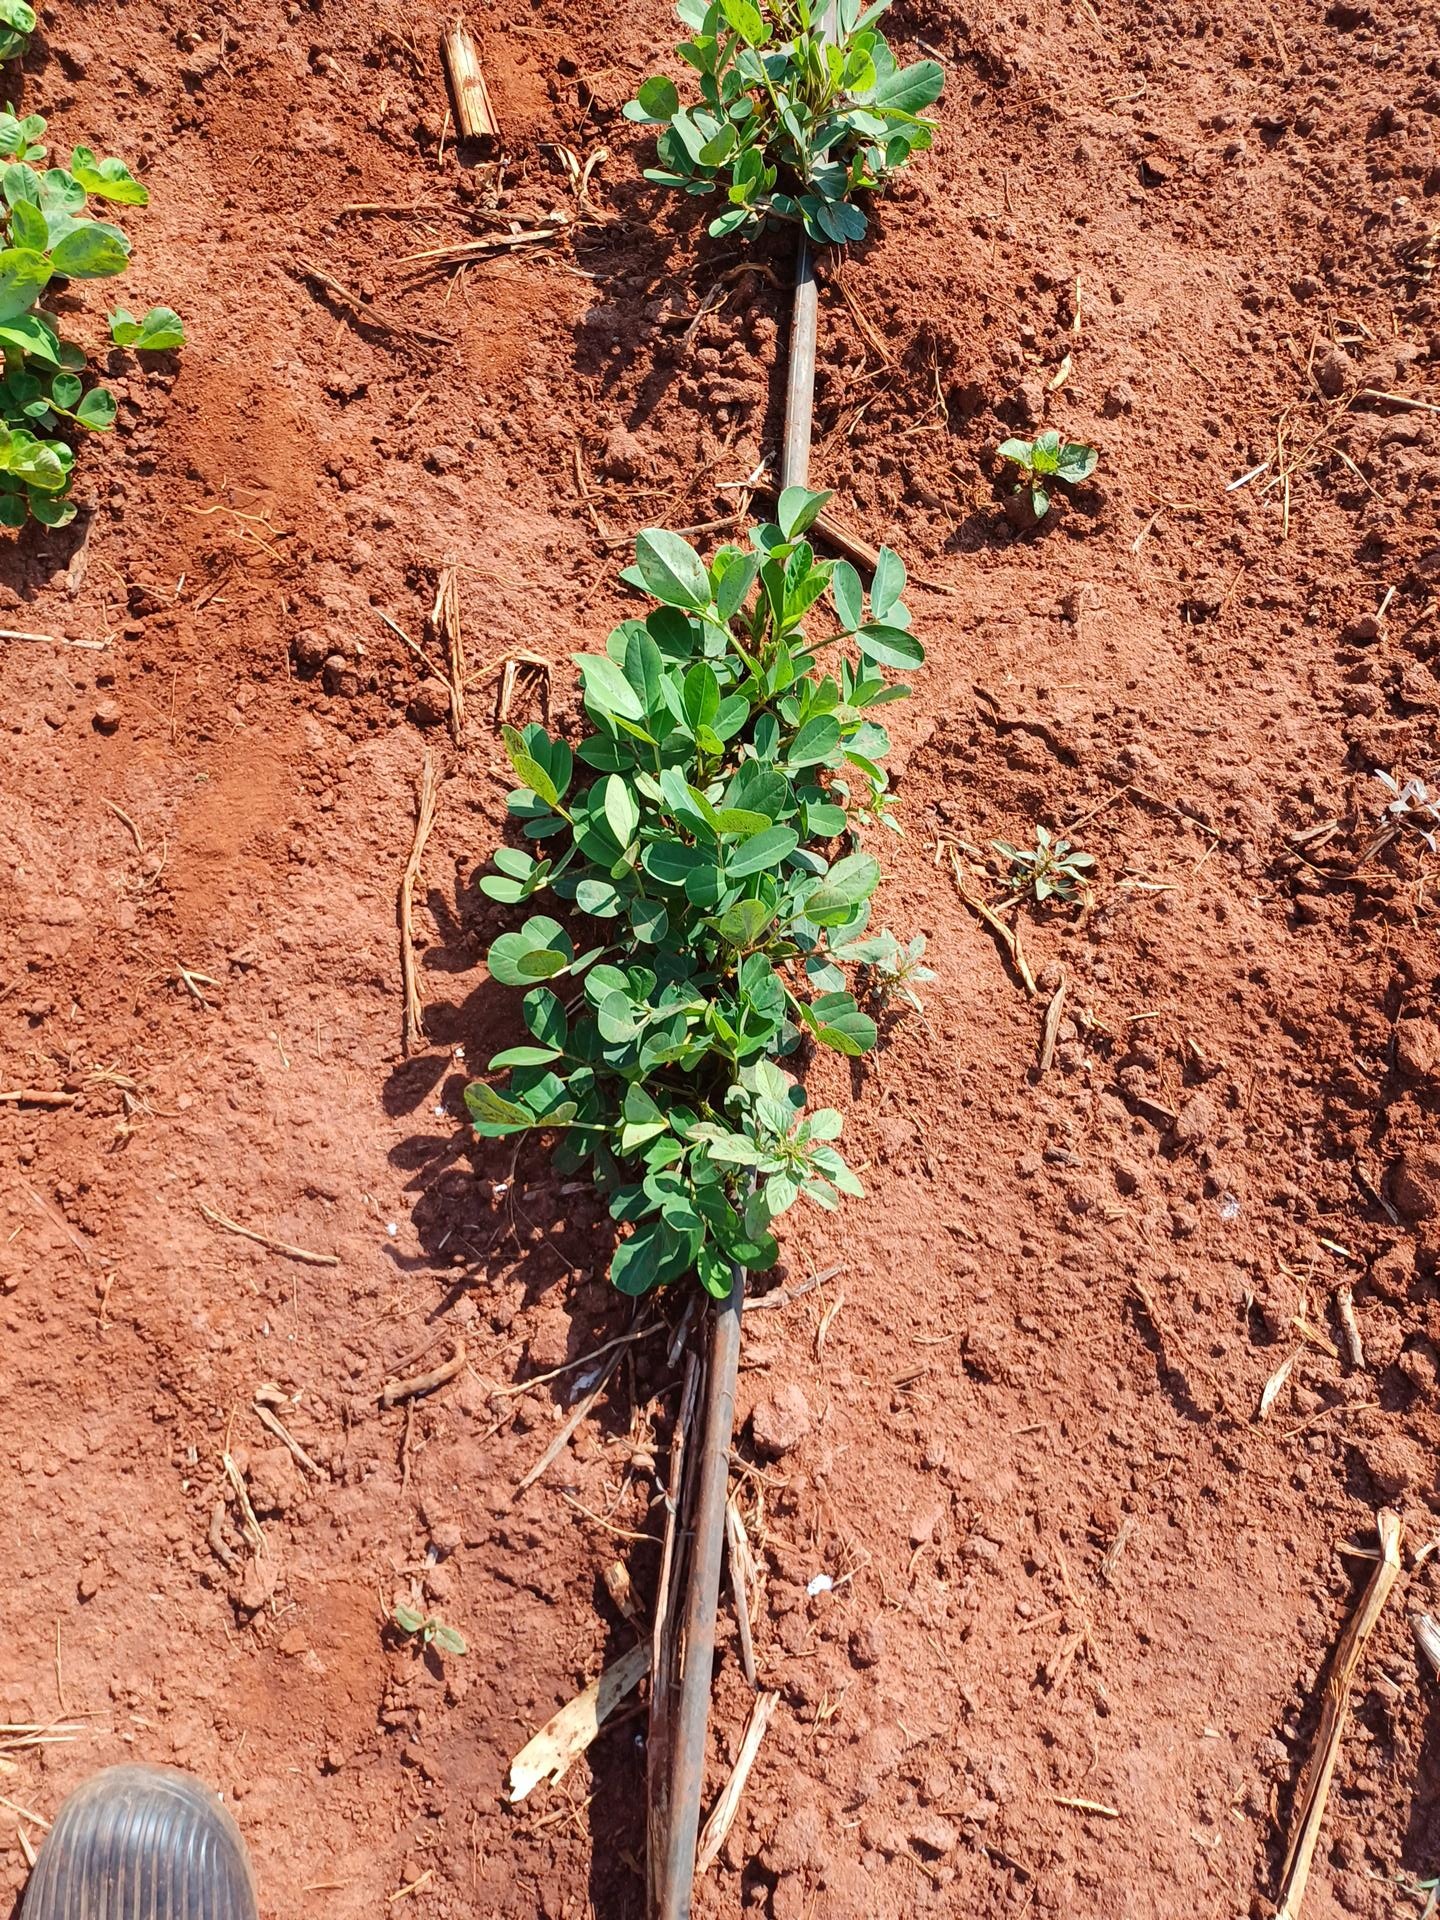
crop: groundnut
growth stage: vegetative
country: Kenya
